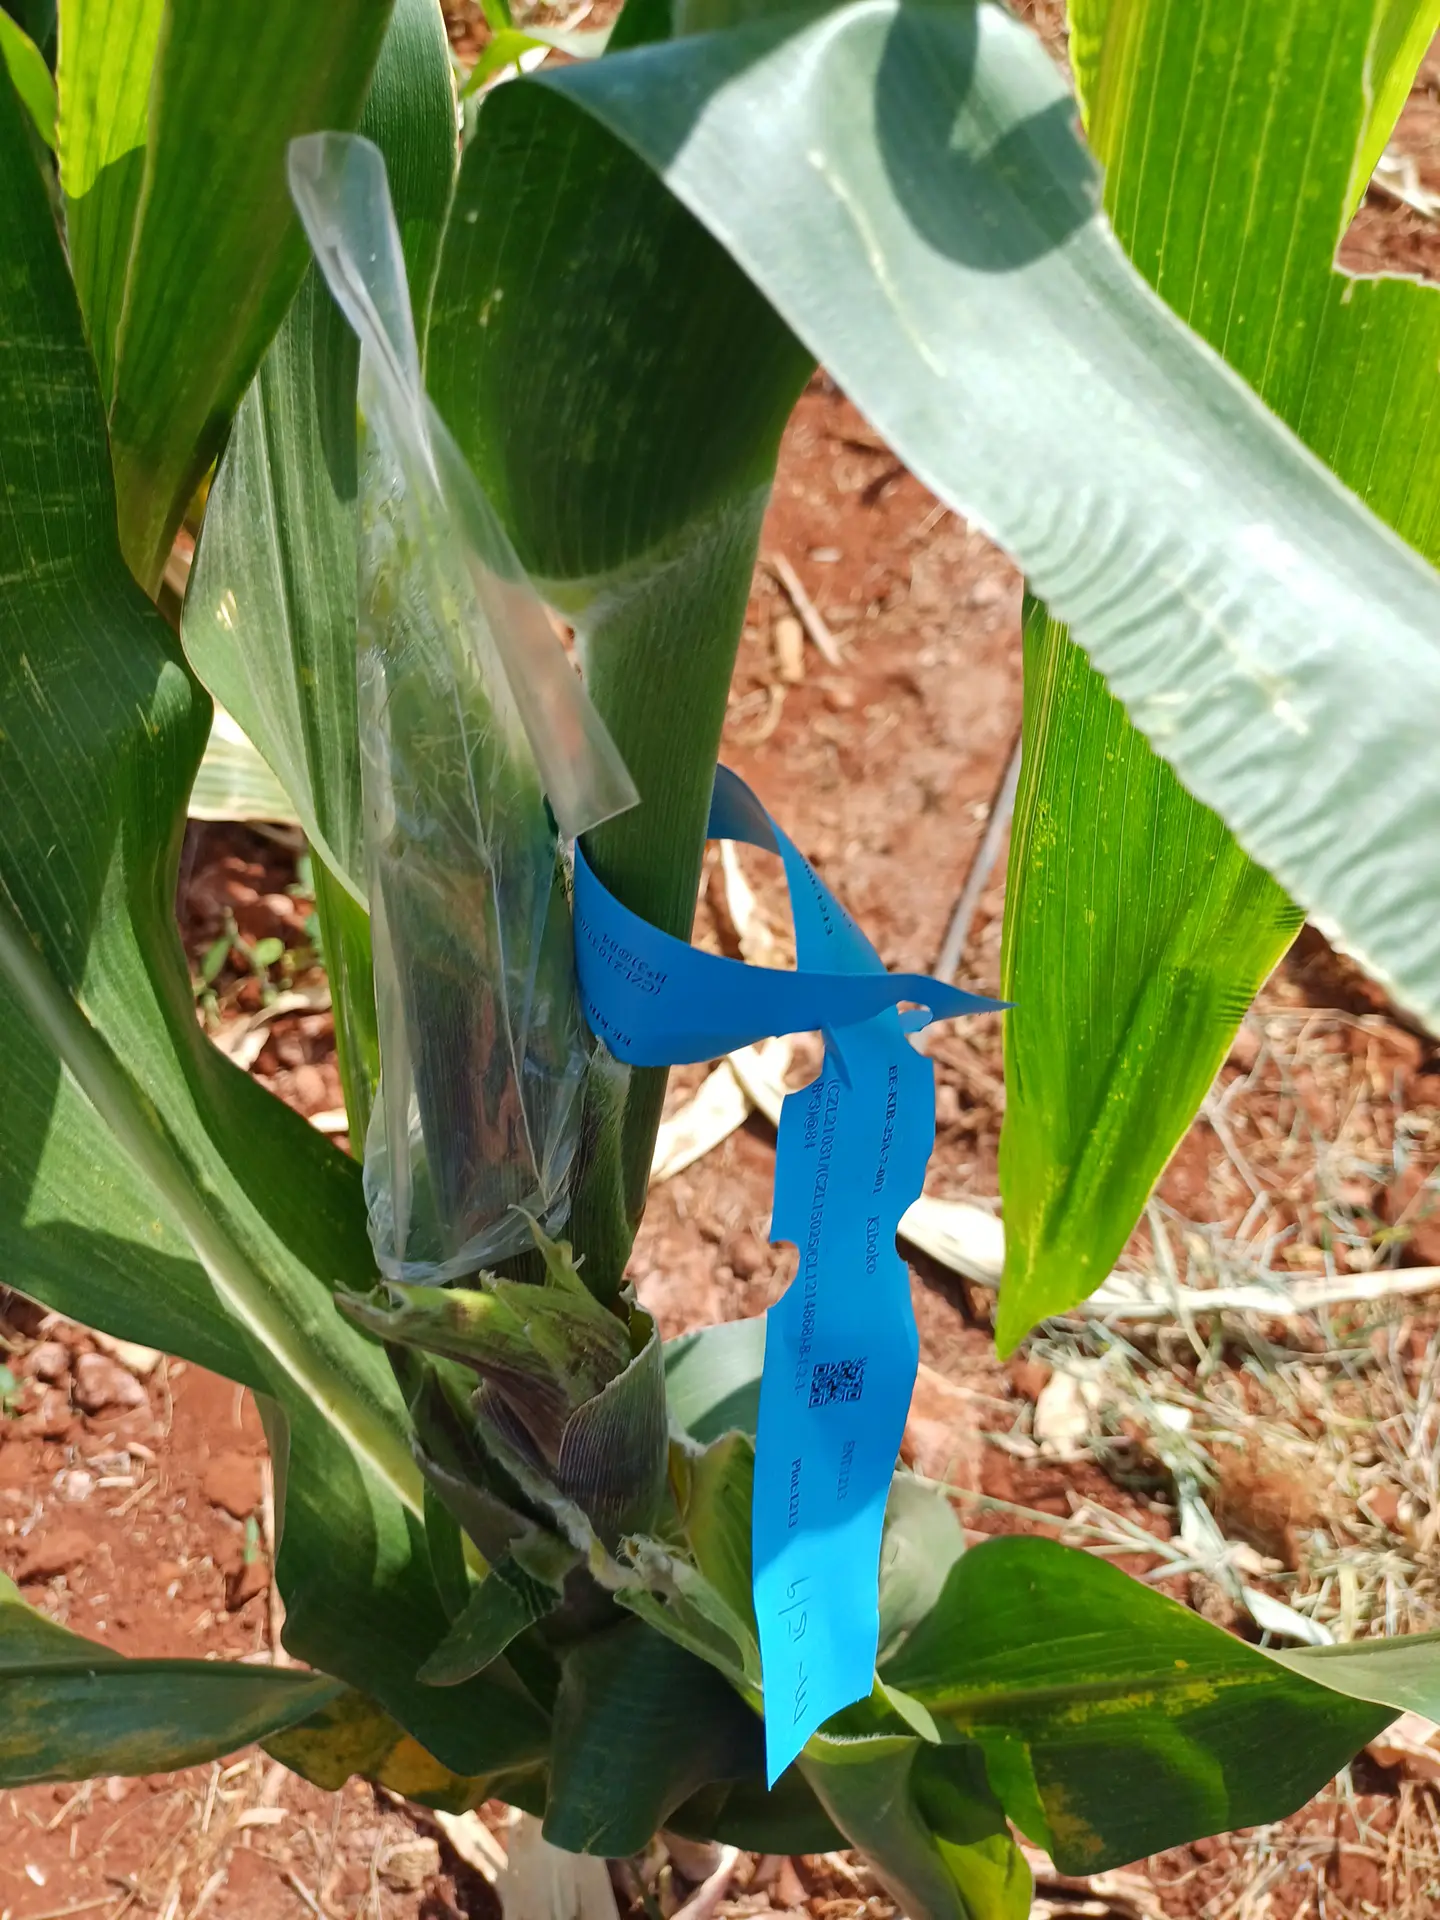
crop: maize
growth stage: flowering
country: Kenya
